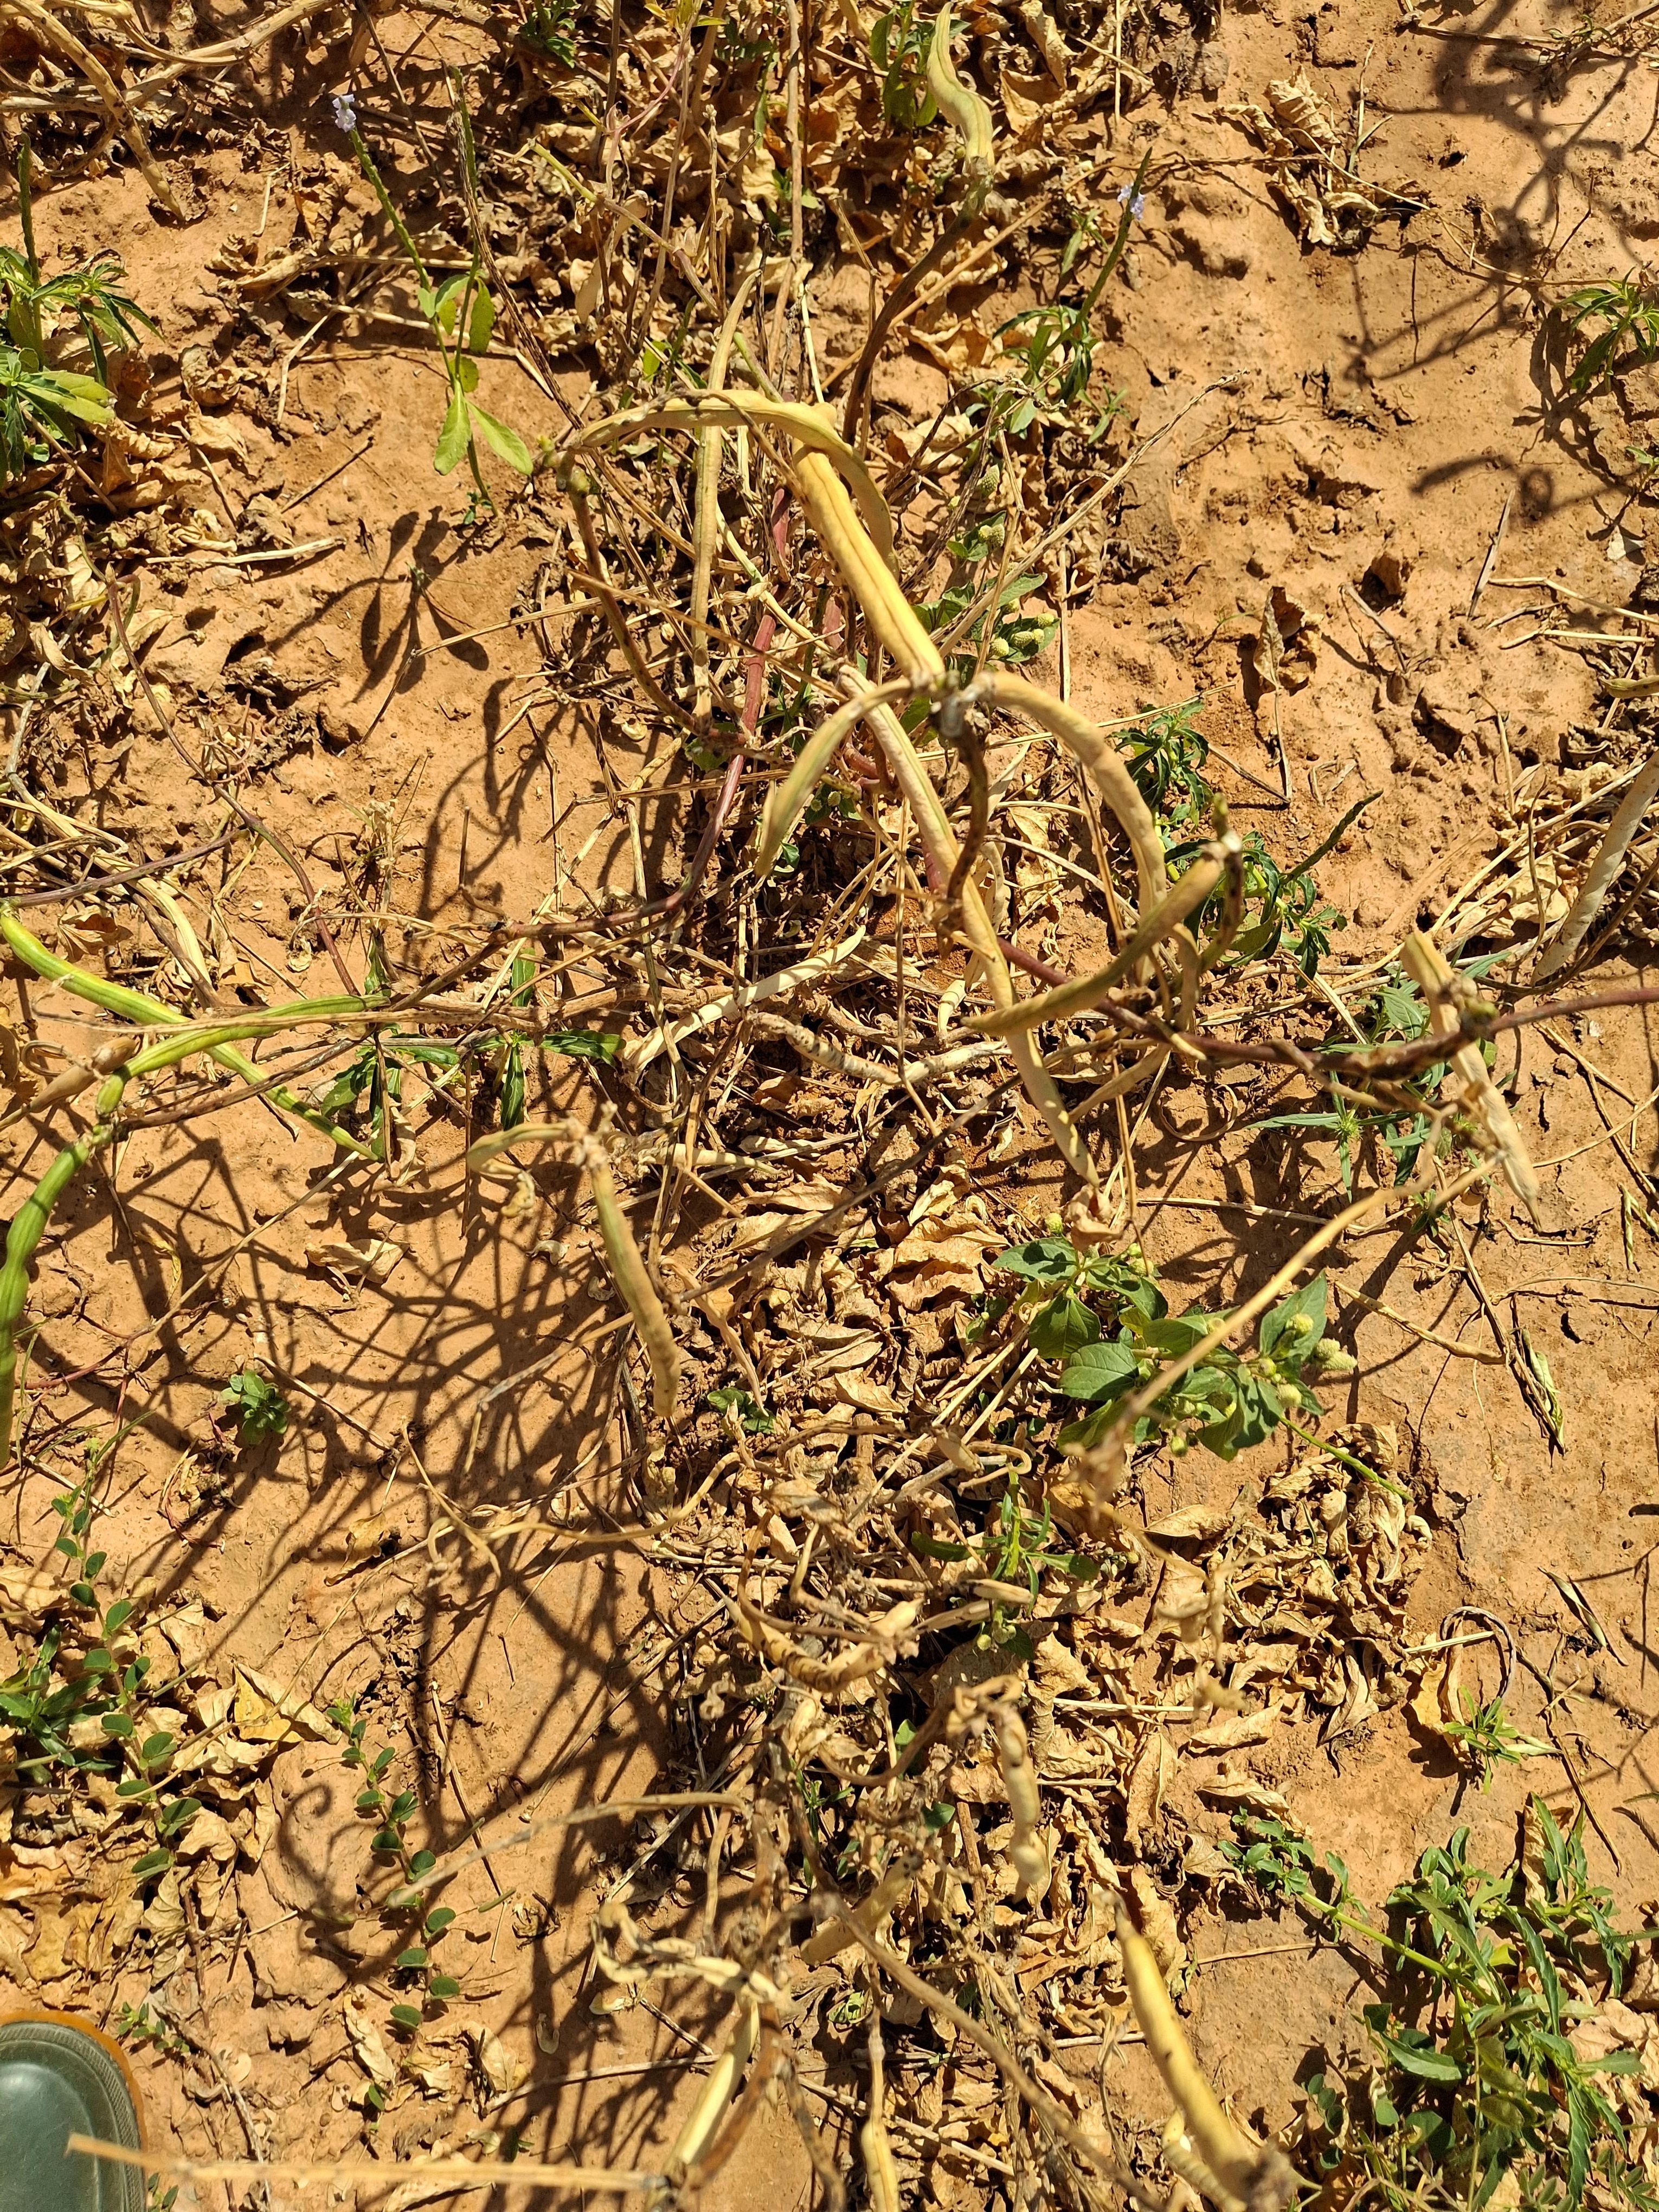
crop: cowpea
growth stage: maturity
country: Nigeria
